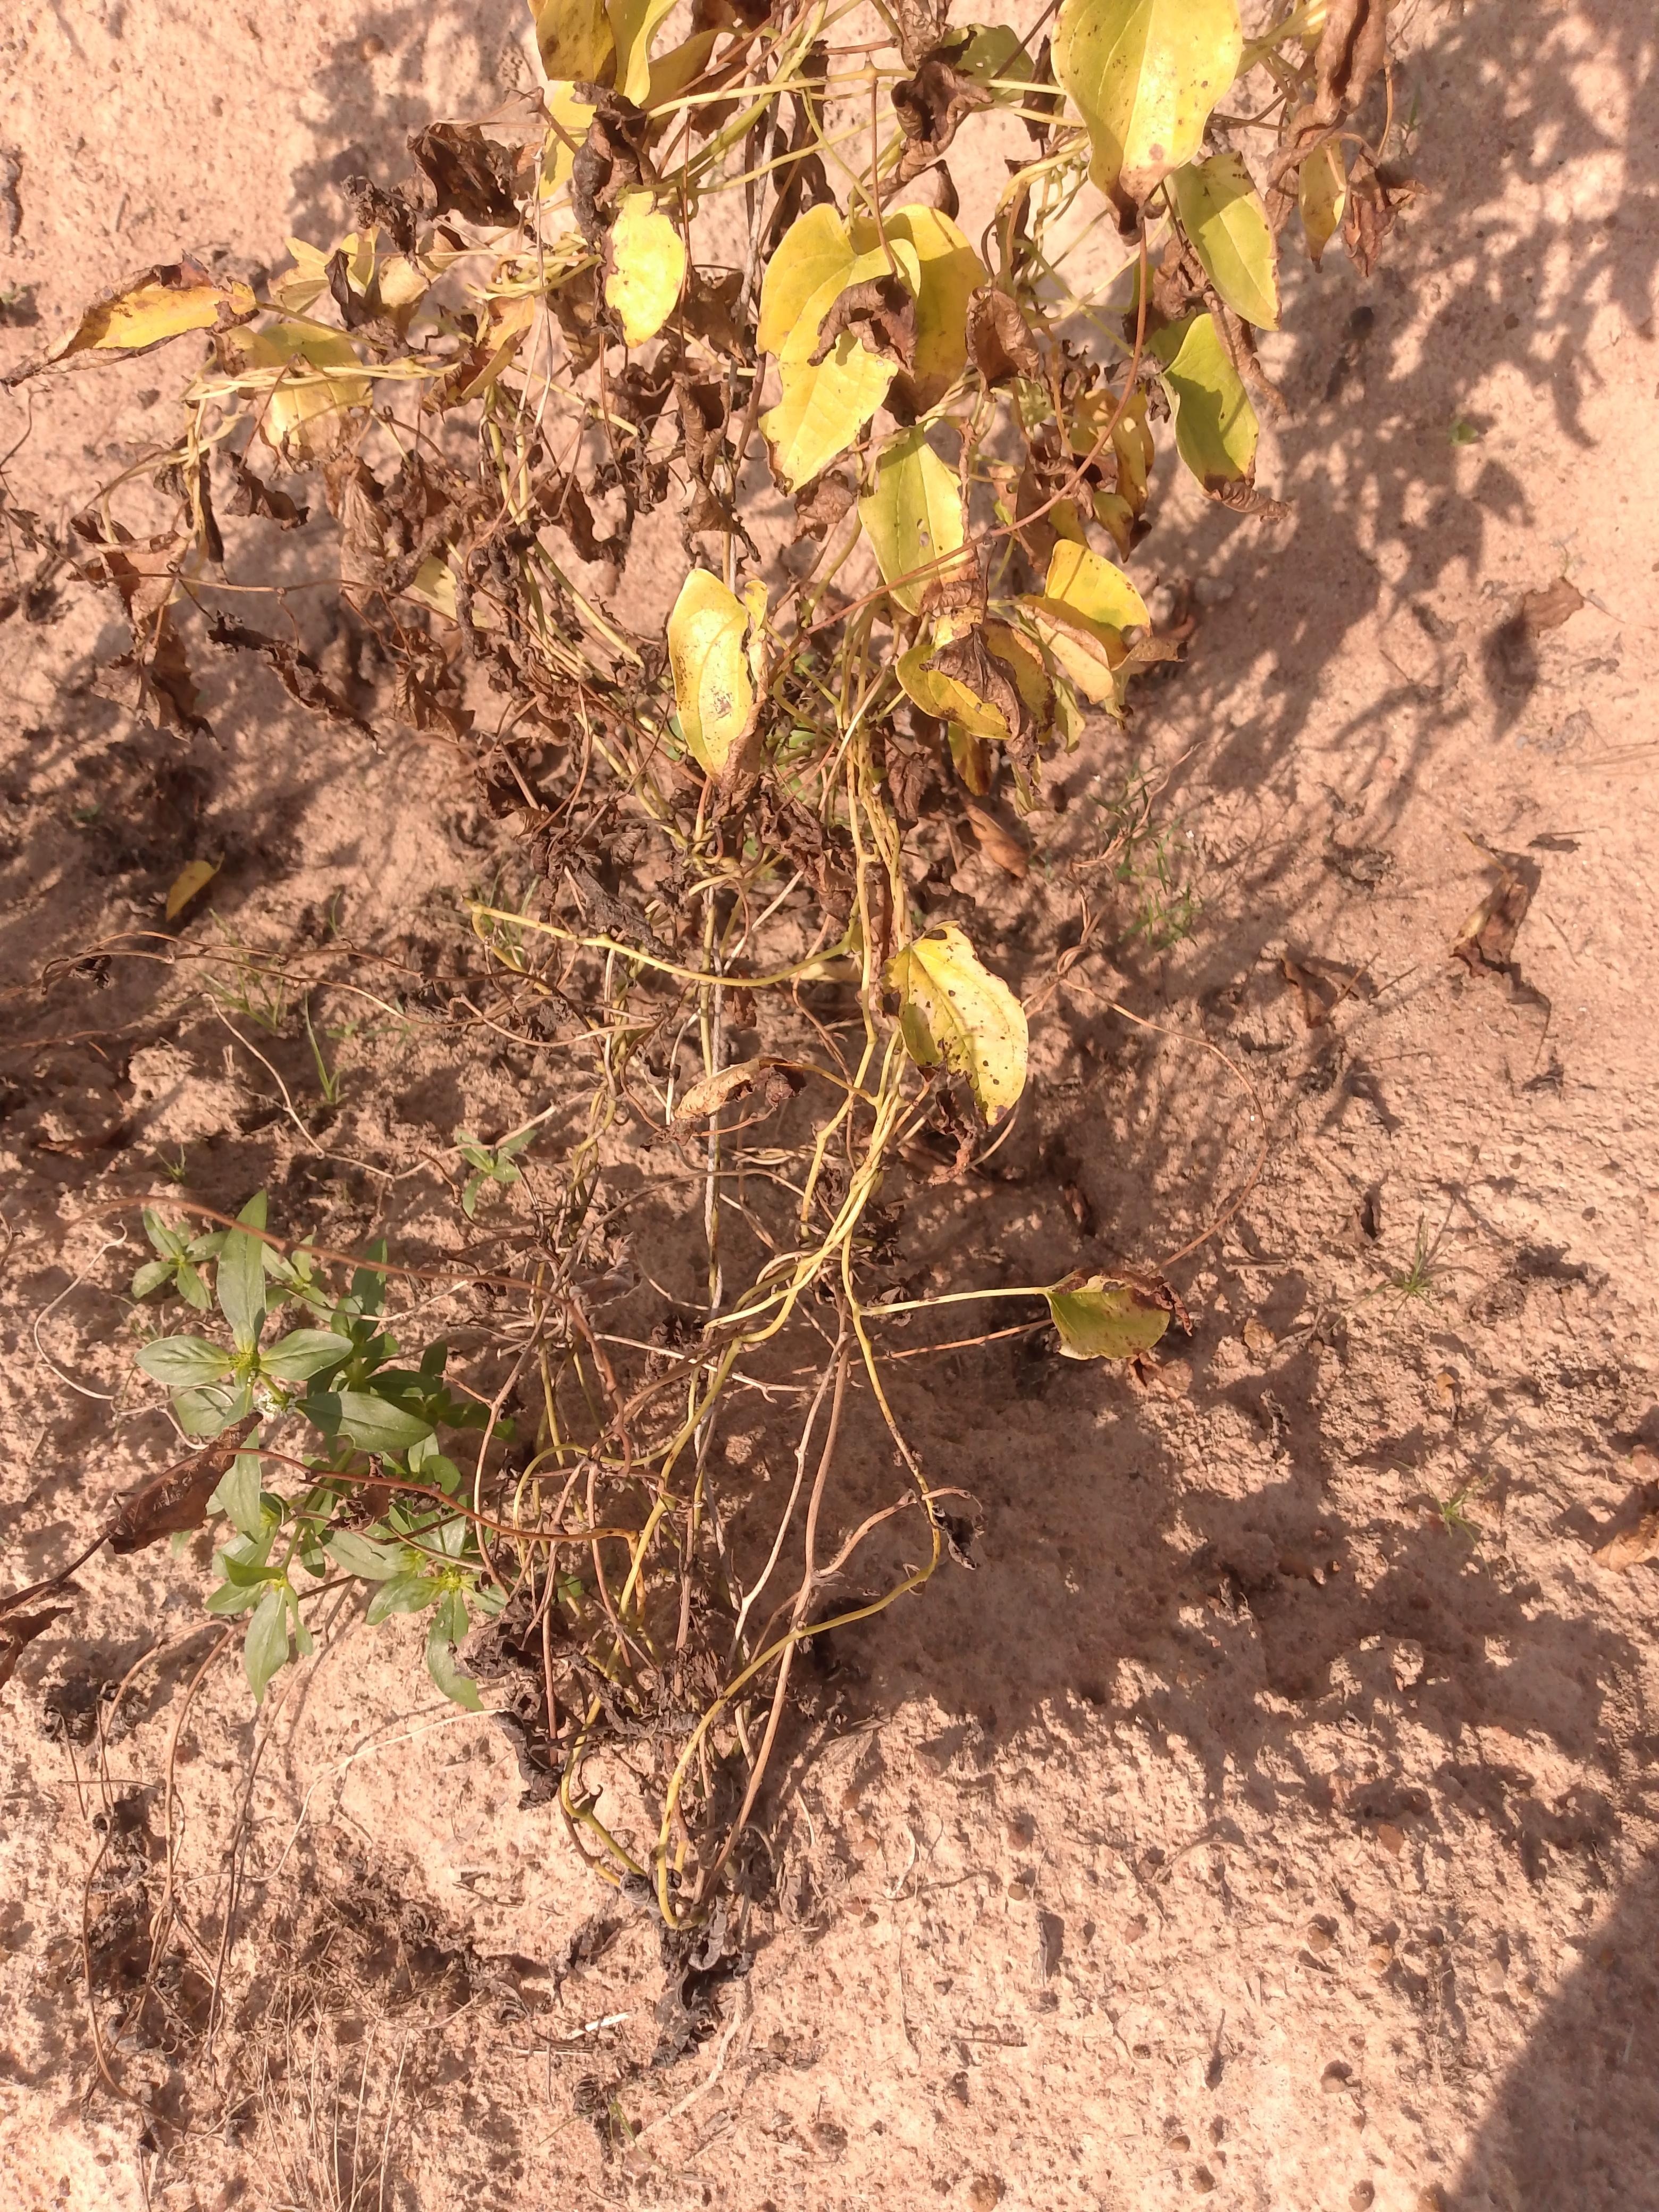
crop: yam
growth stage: maturity
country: Nigeria
